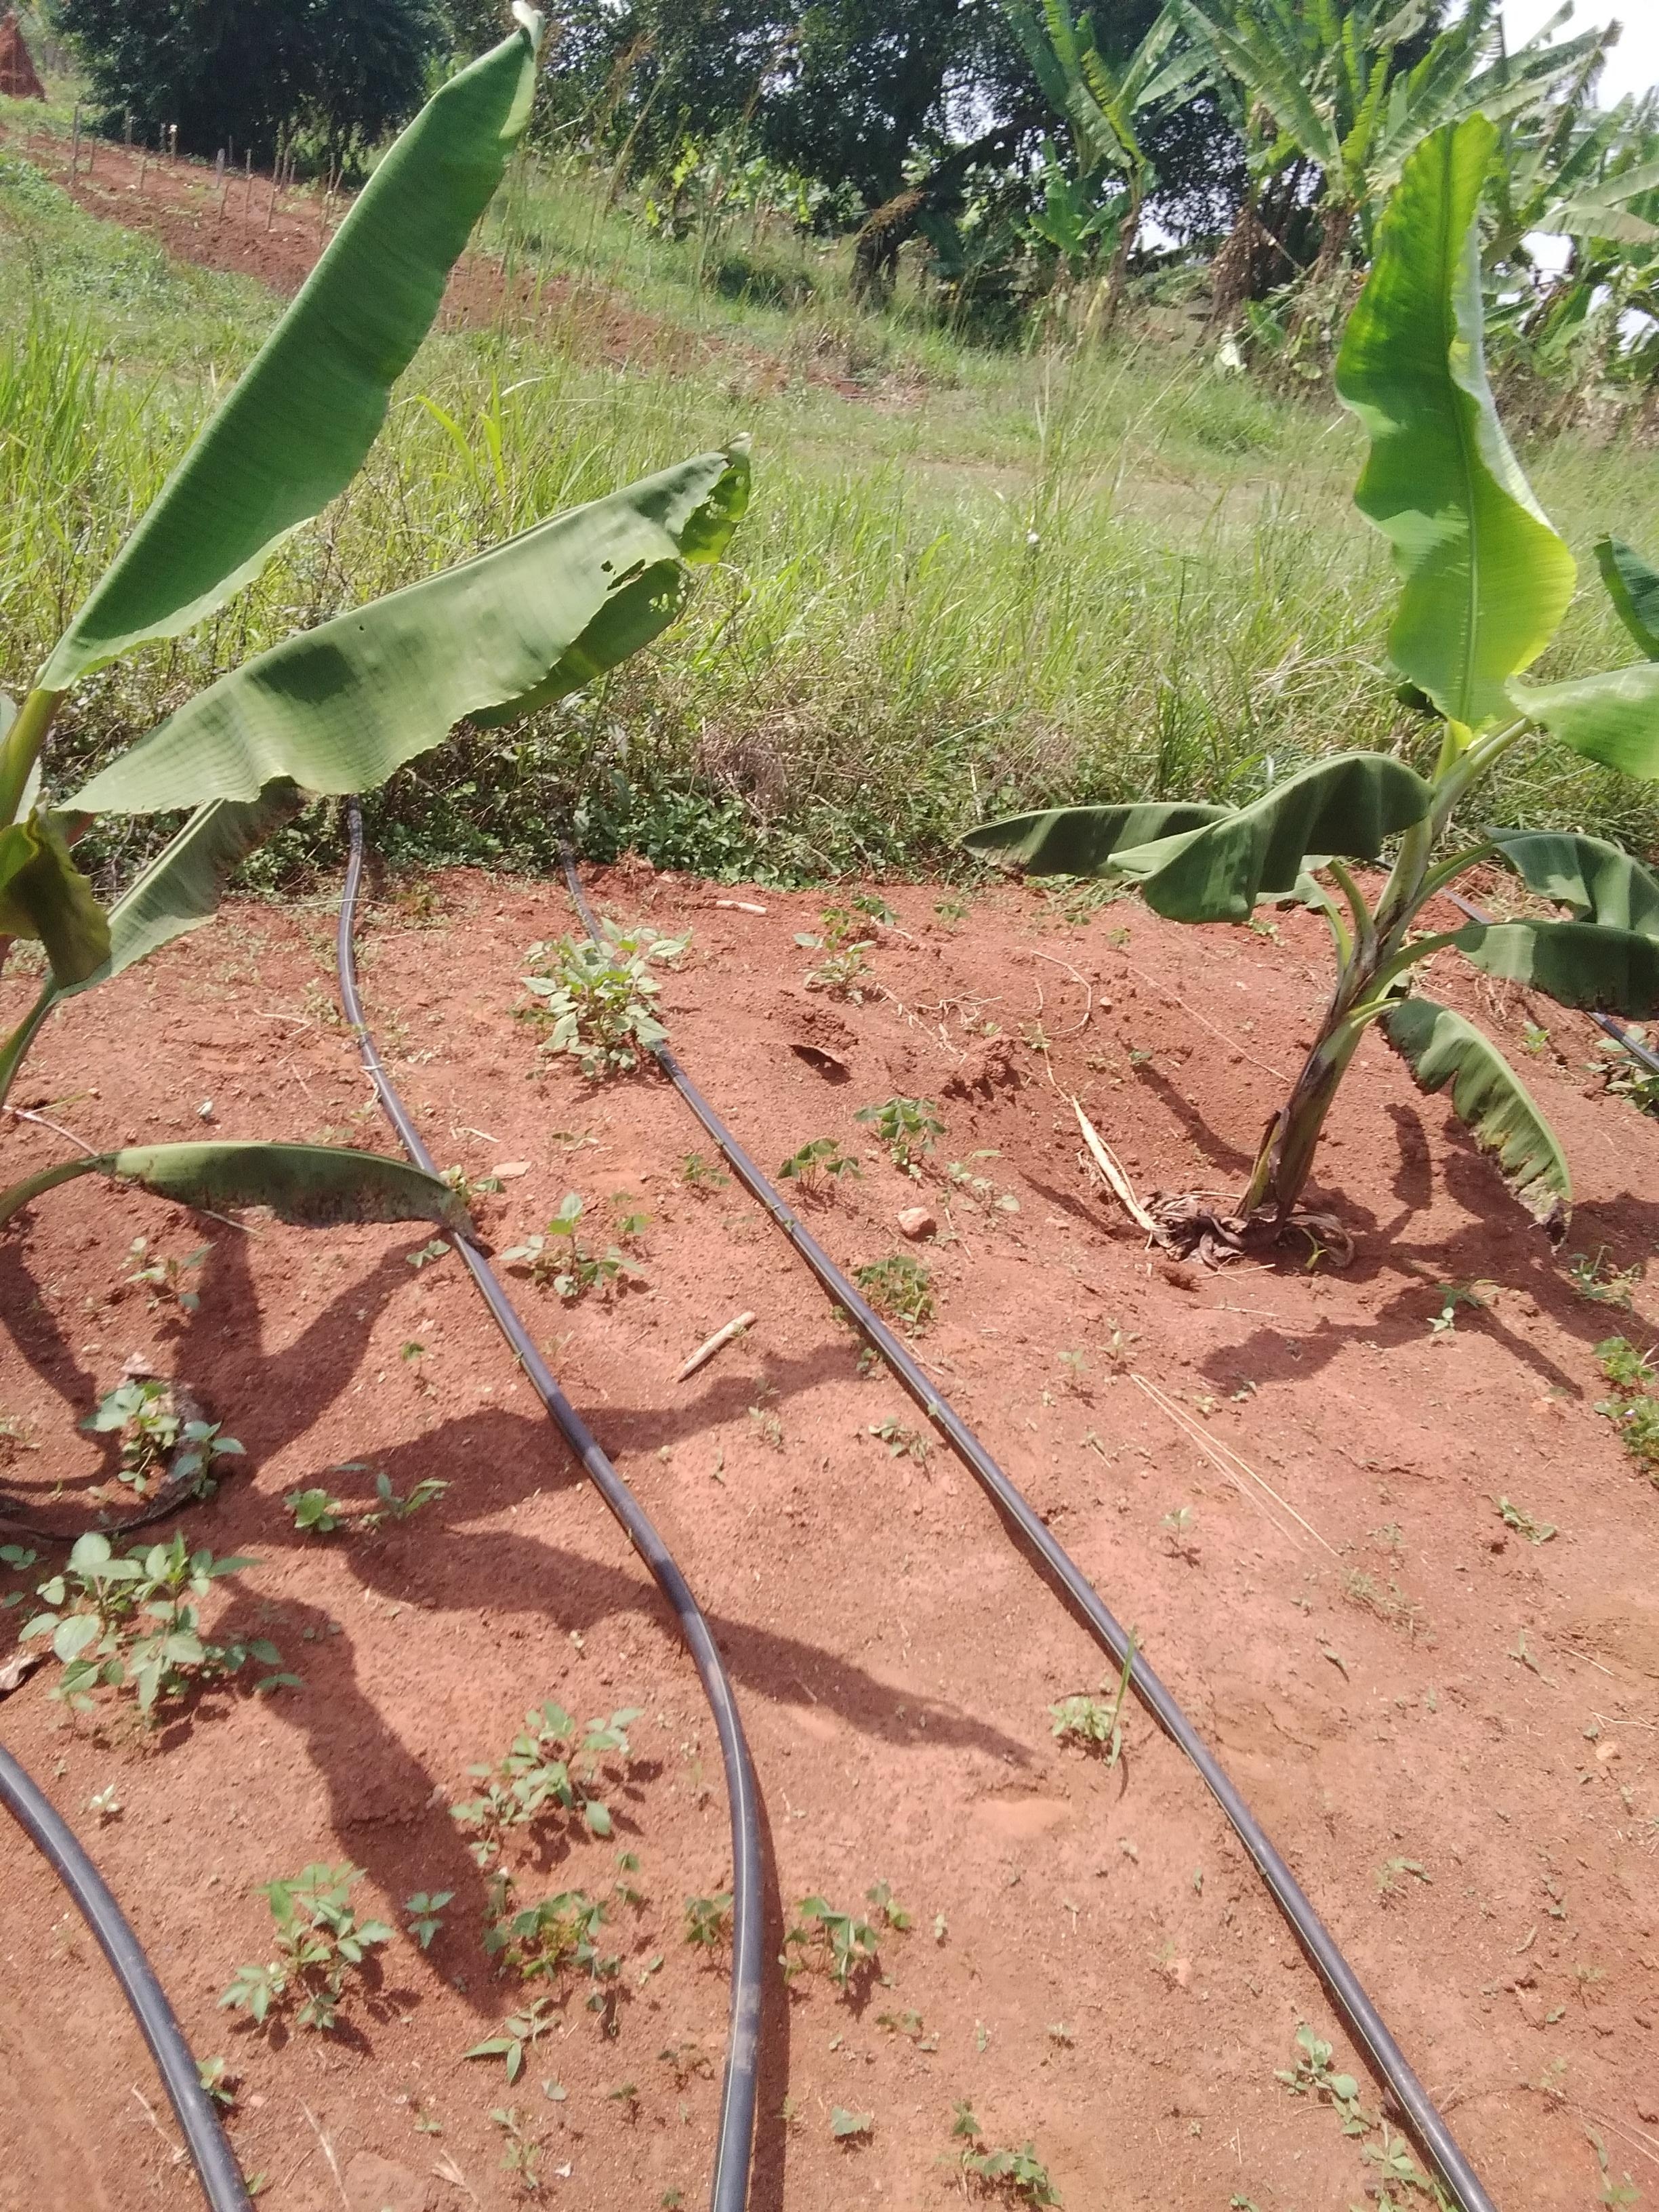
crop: banana
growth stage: vegetative
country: Uganda
